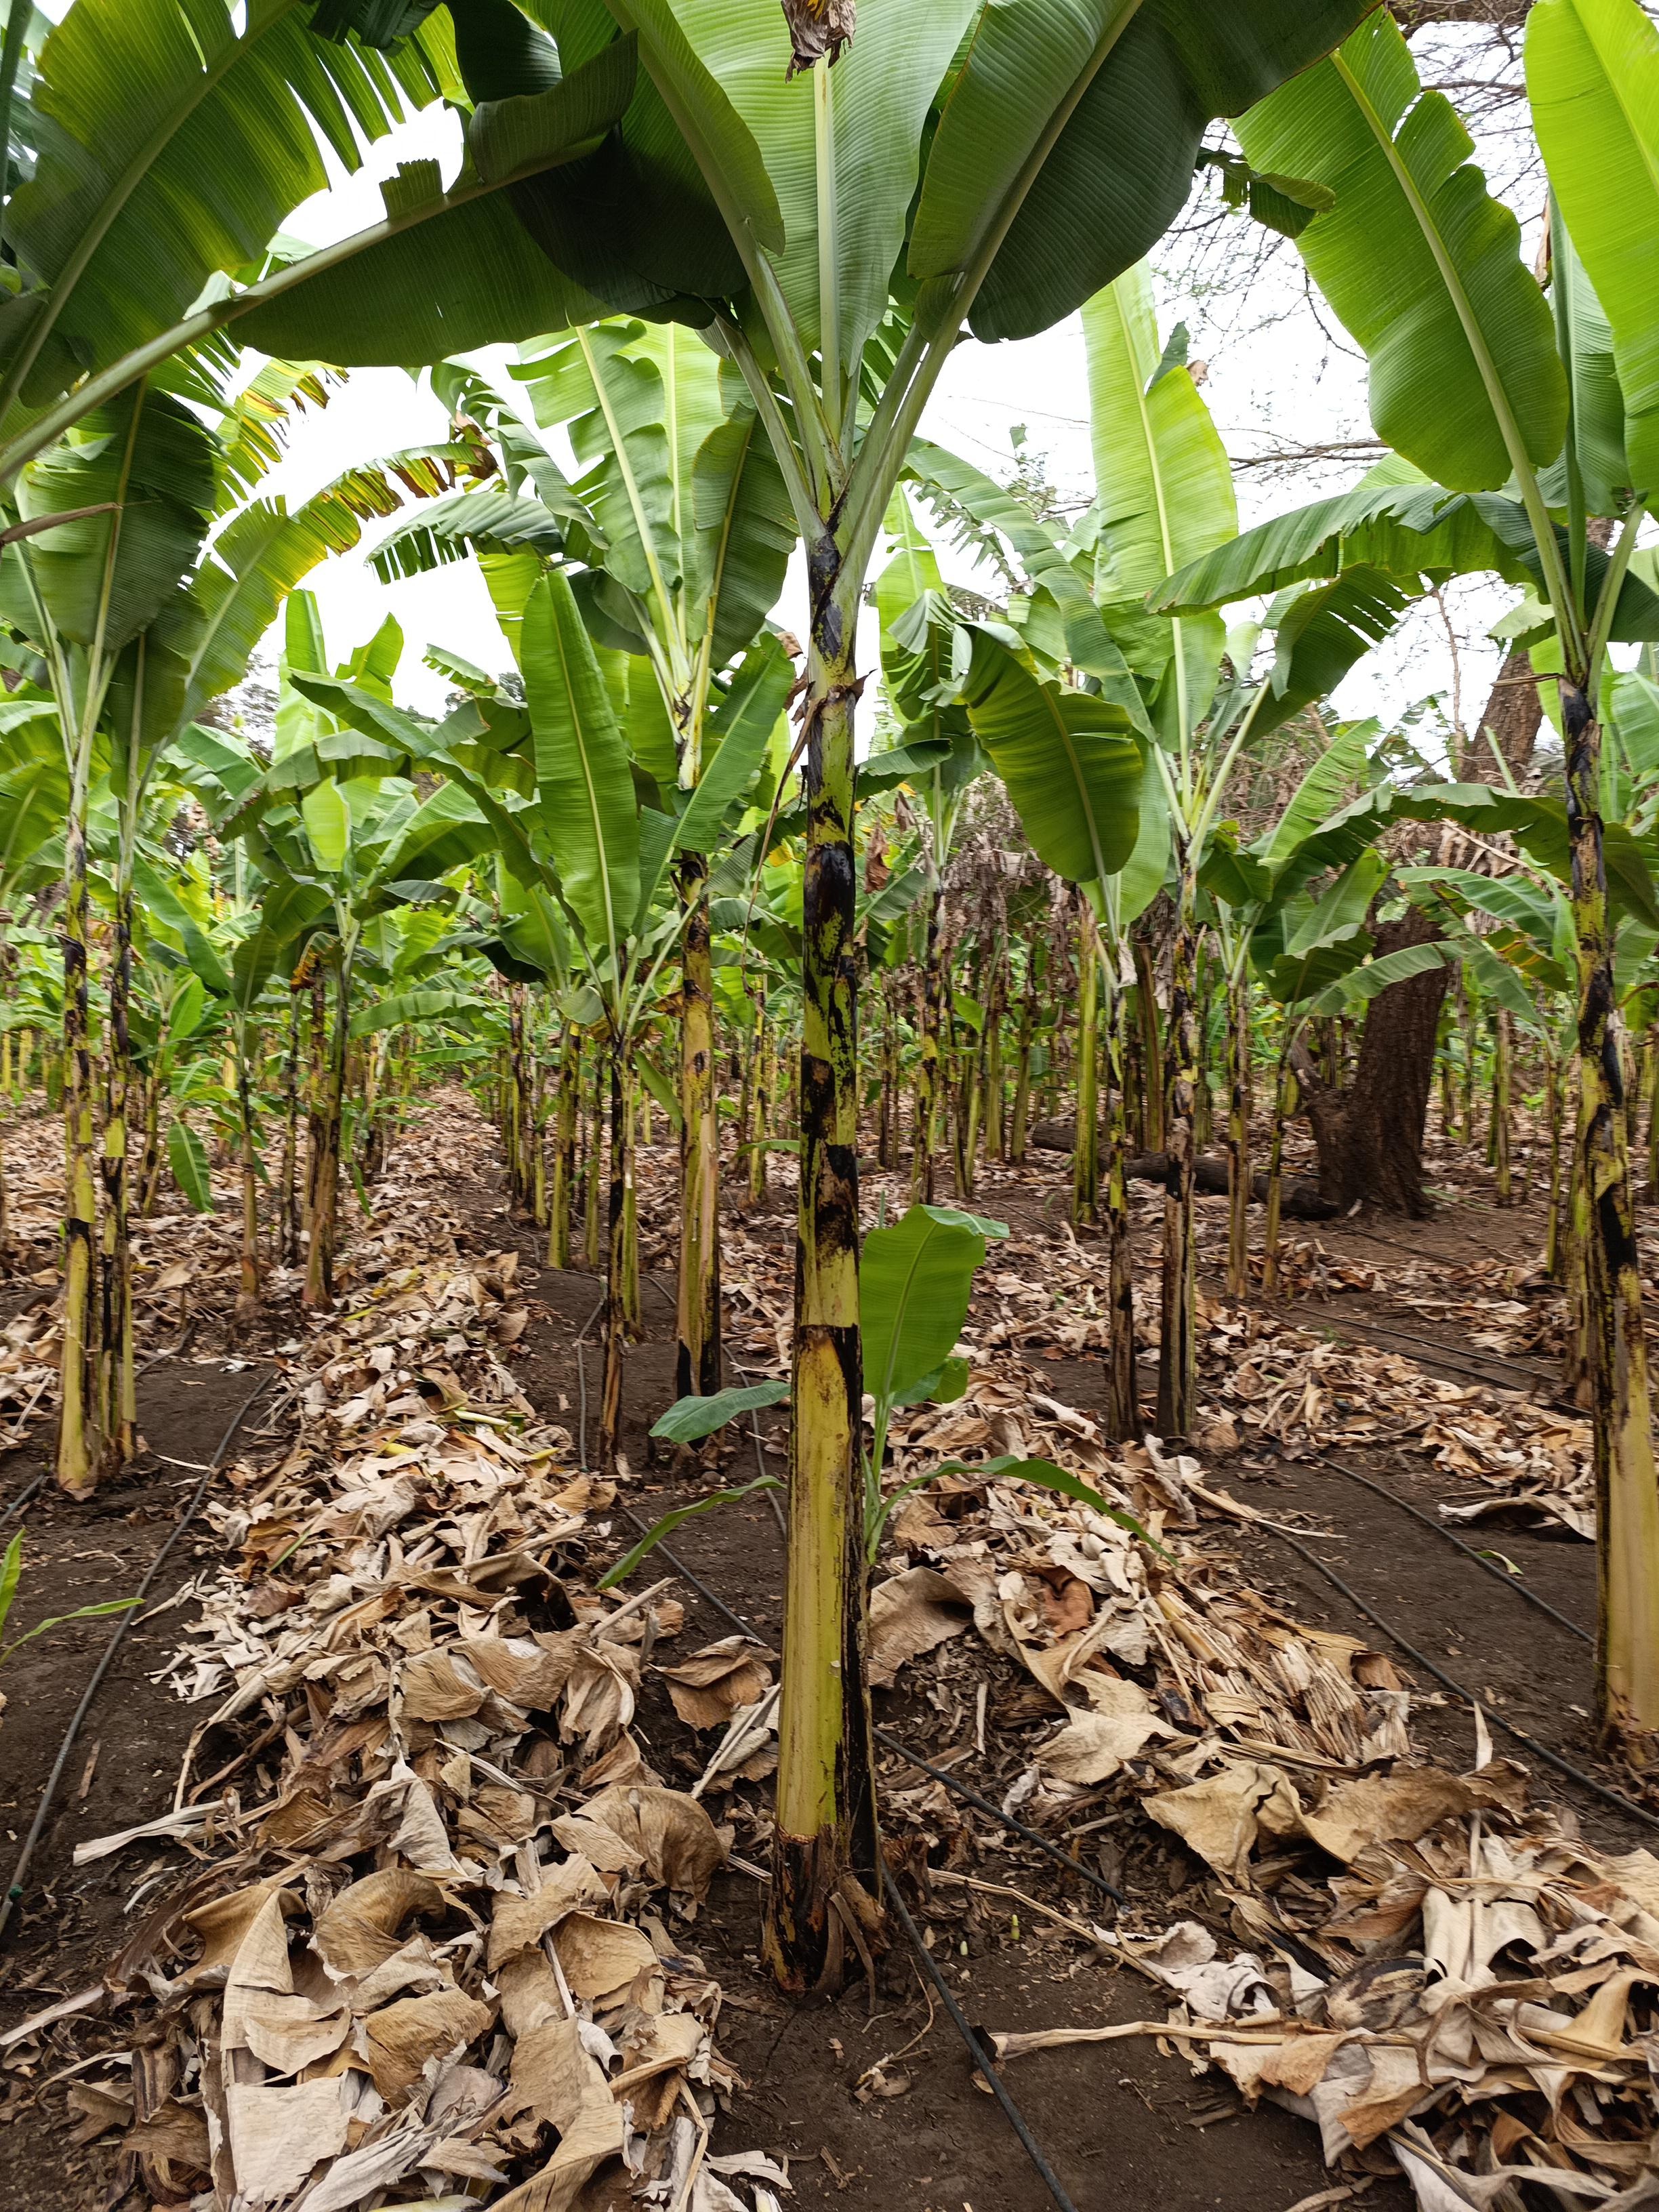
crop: banana
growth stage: vegetative
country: Tanzania
